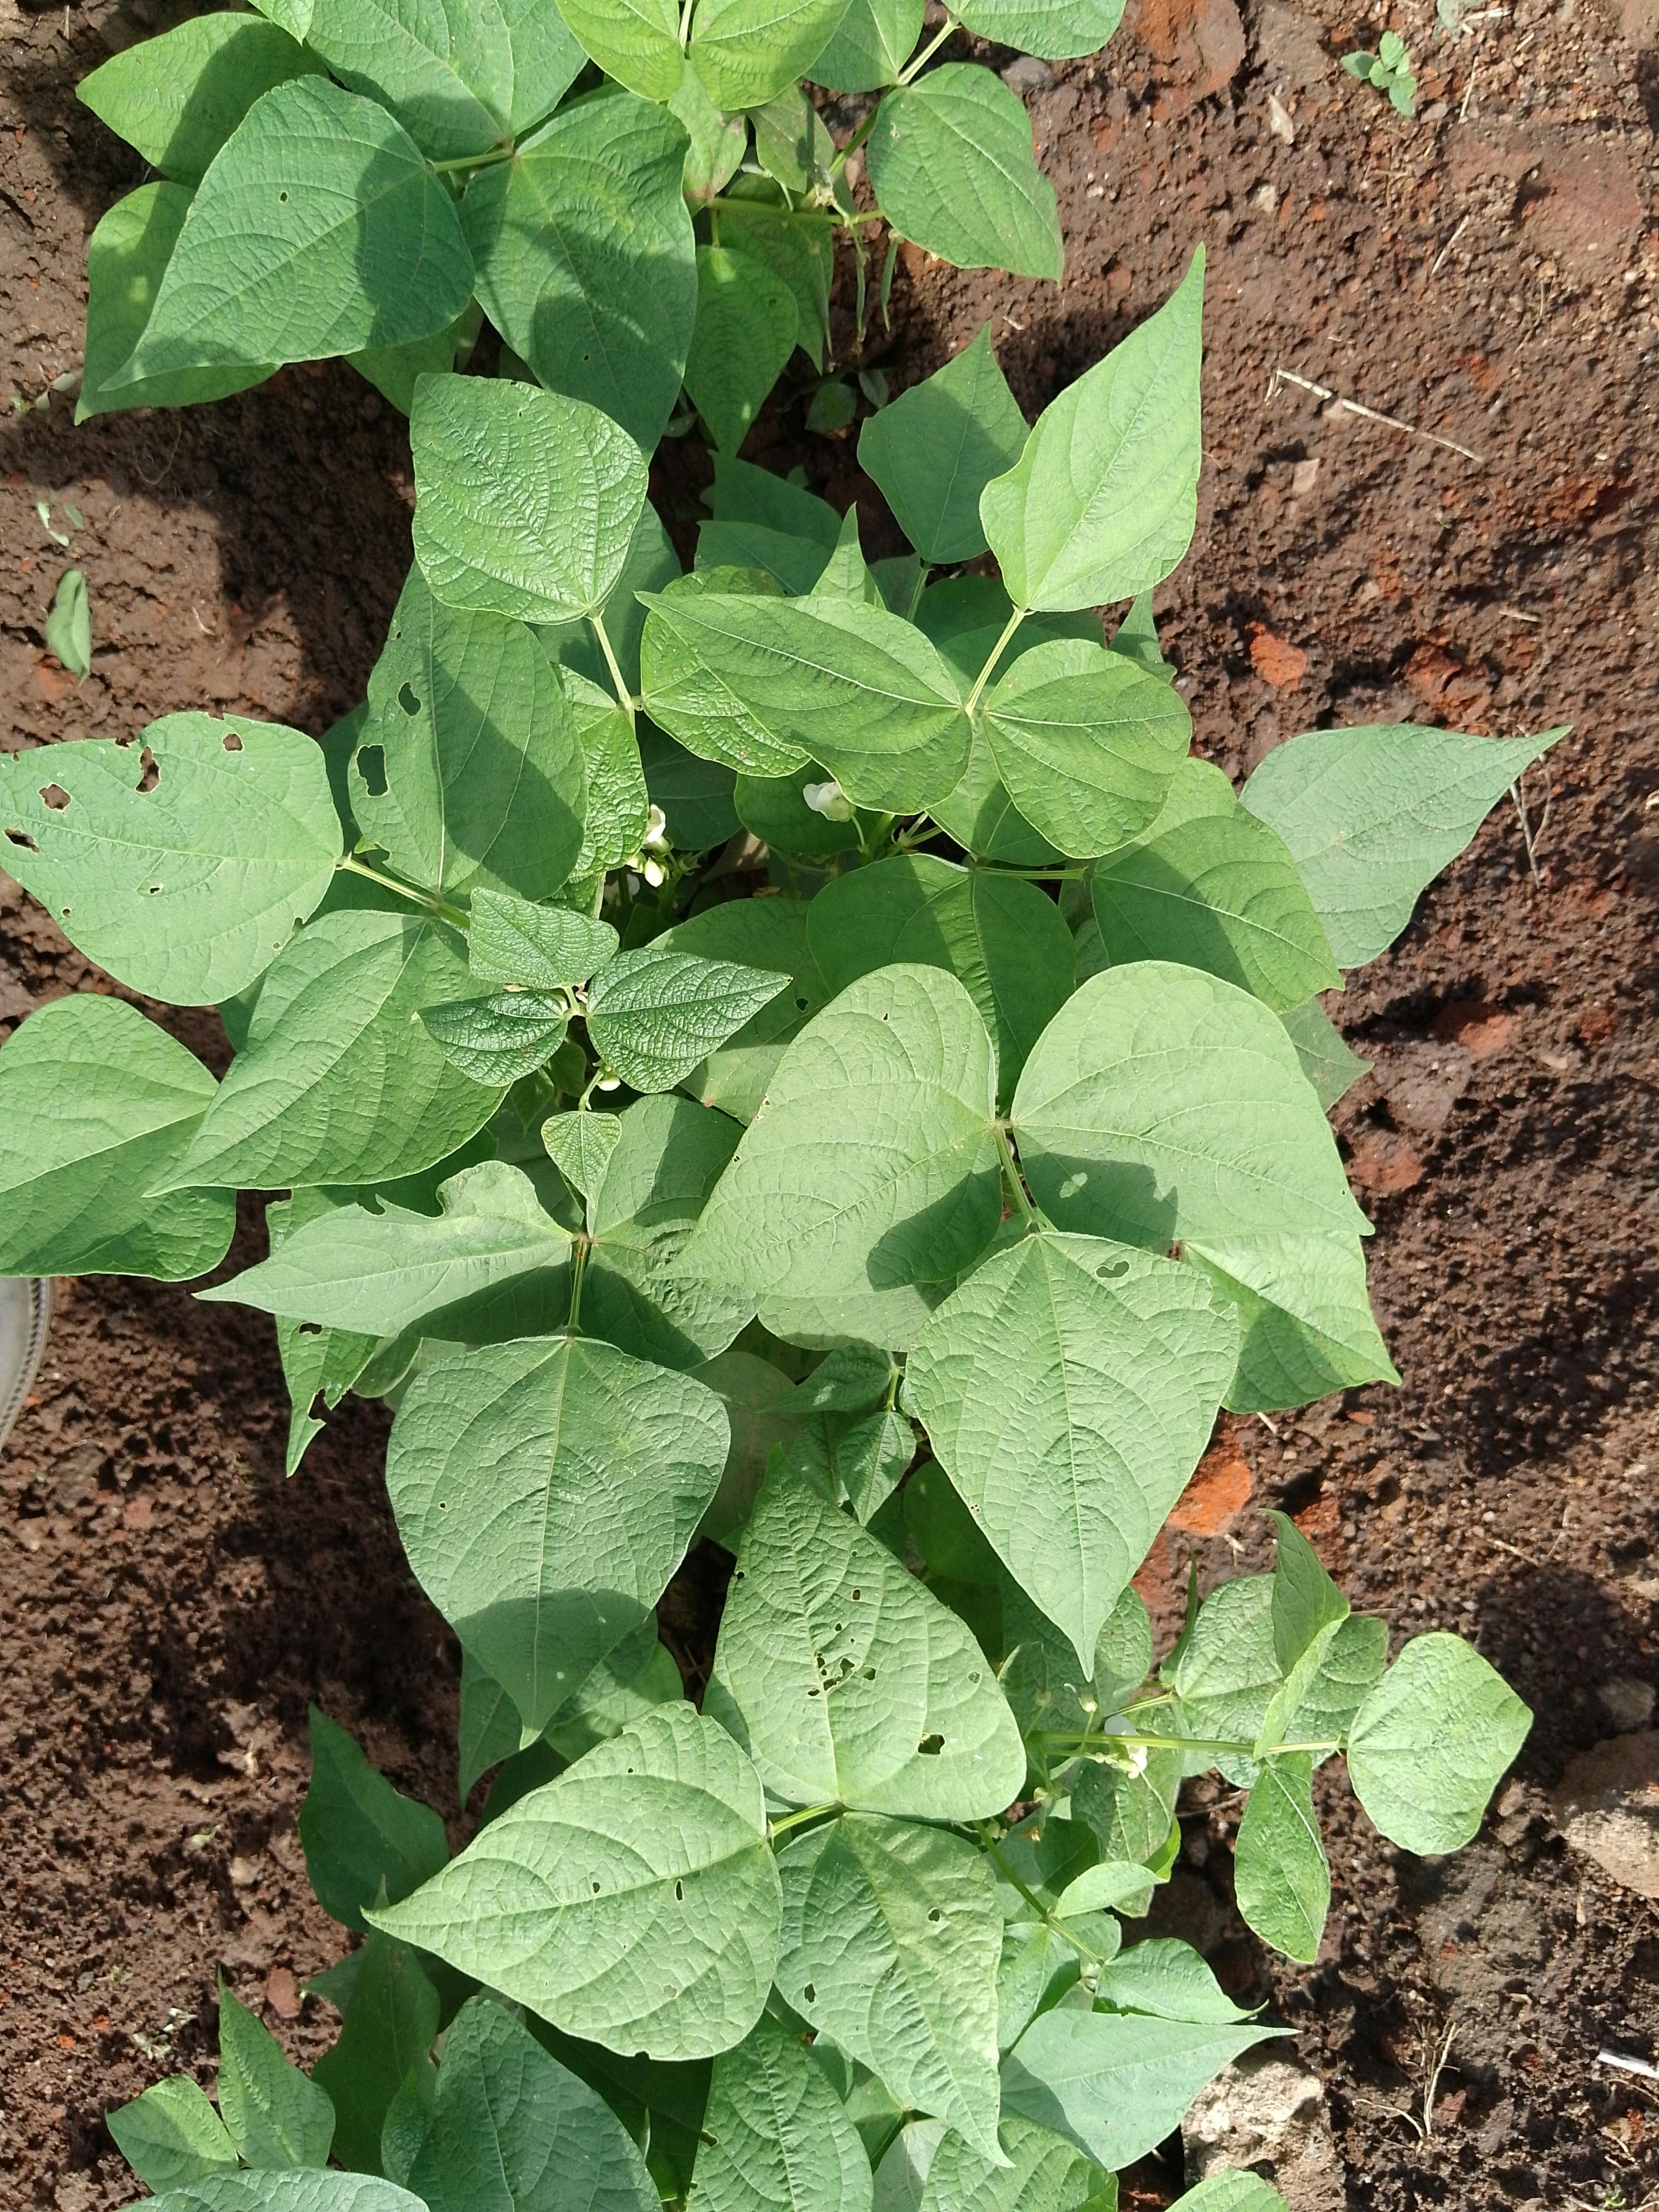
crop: common bean
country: Malawi
